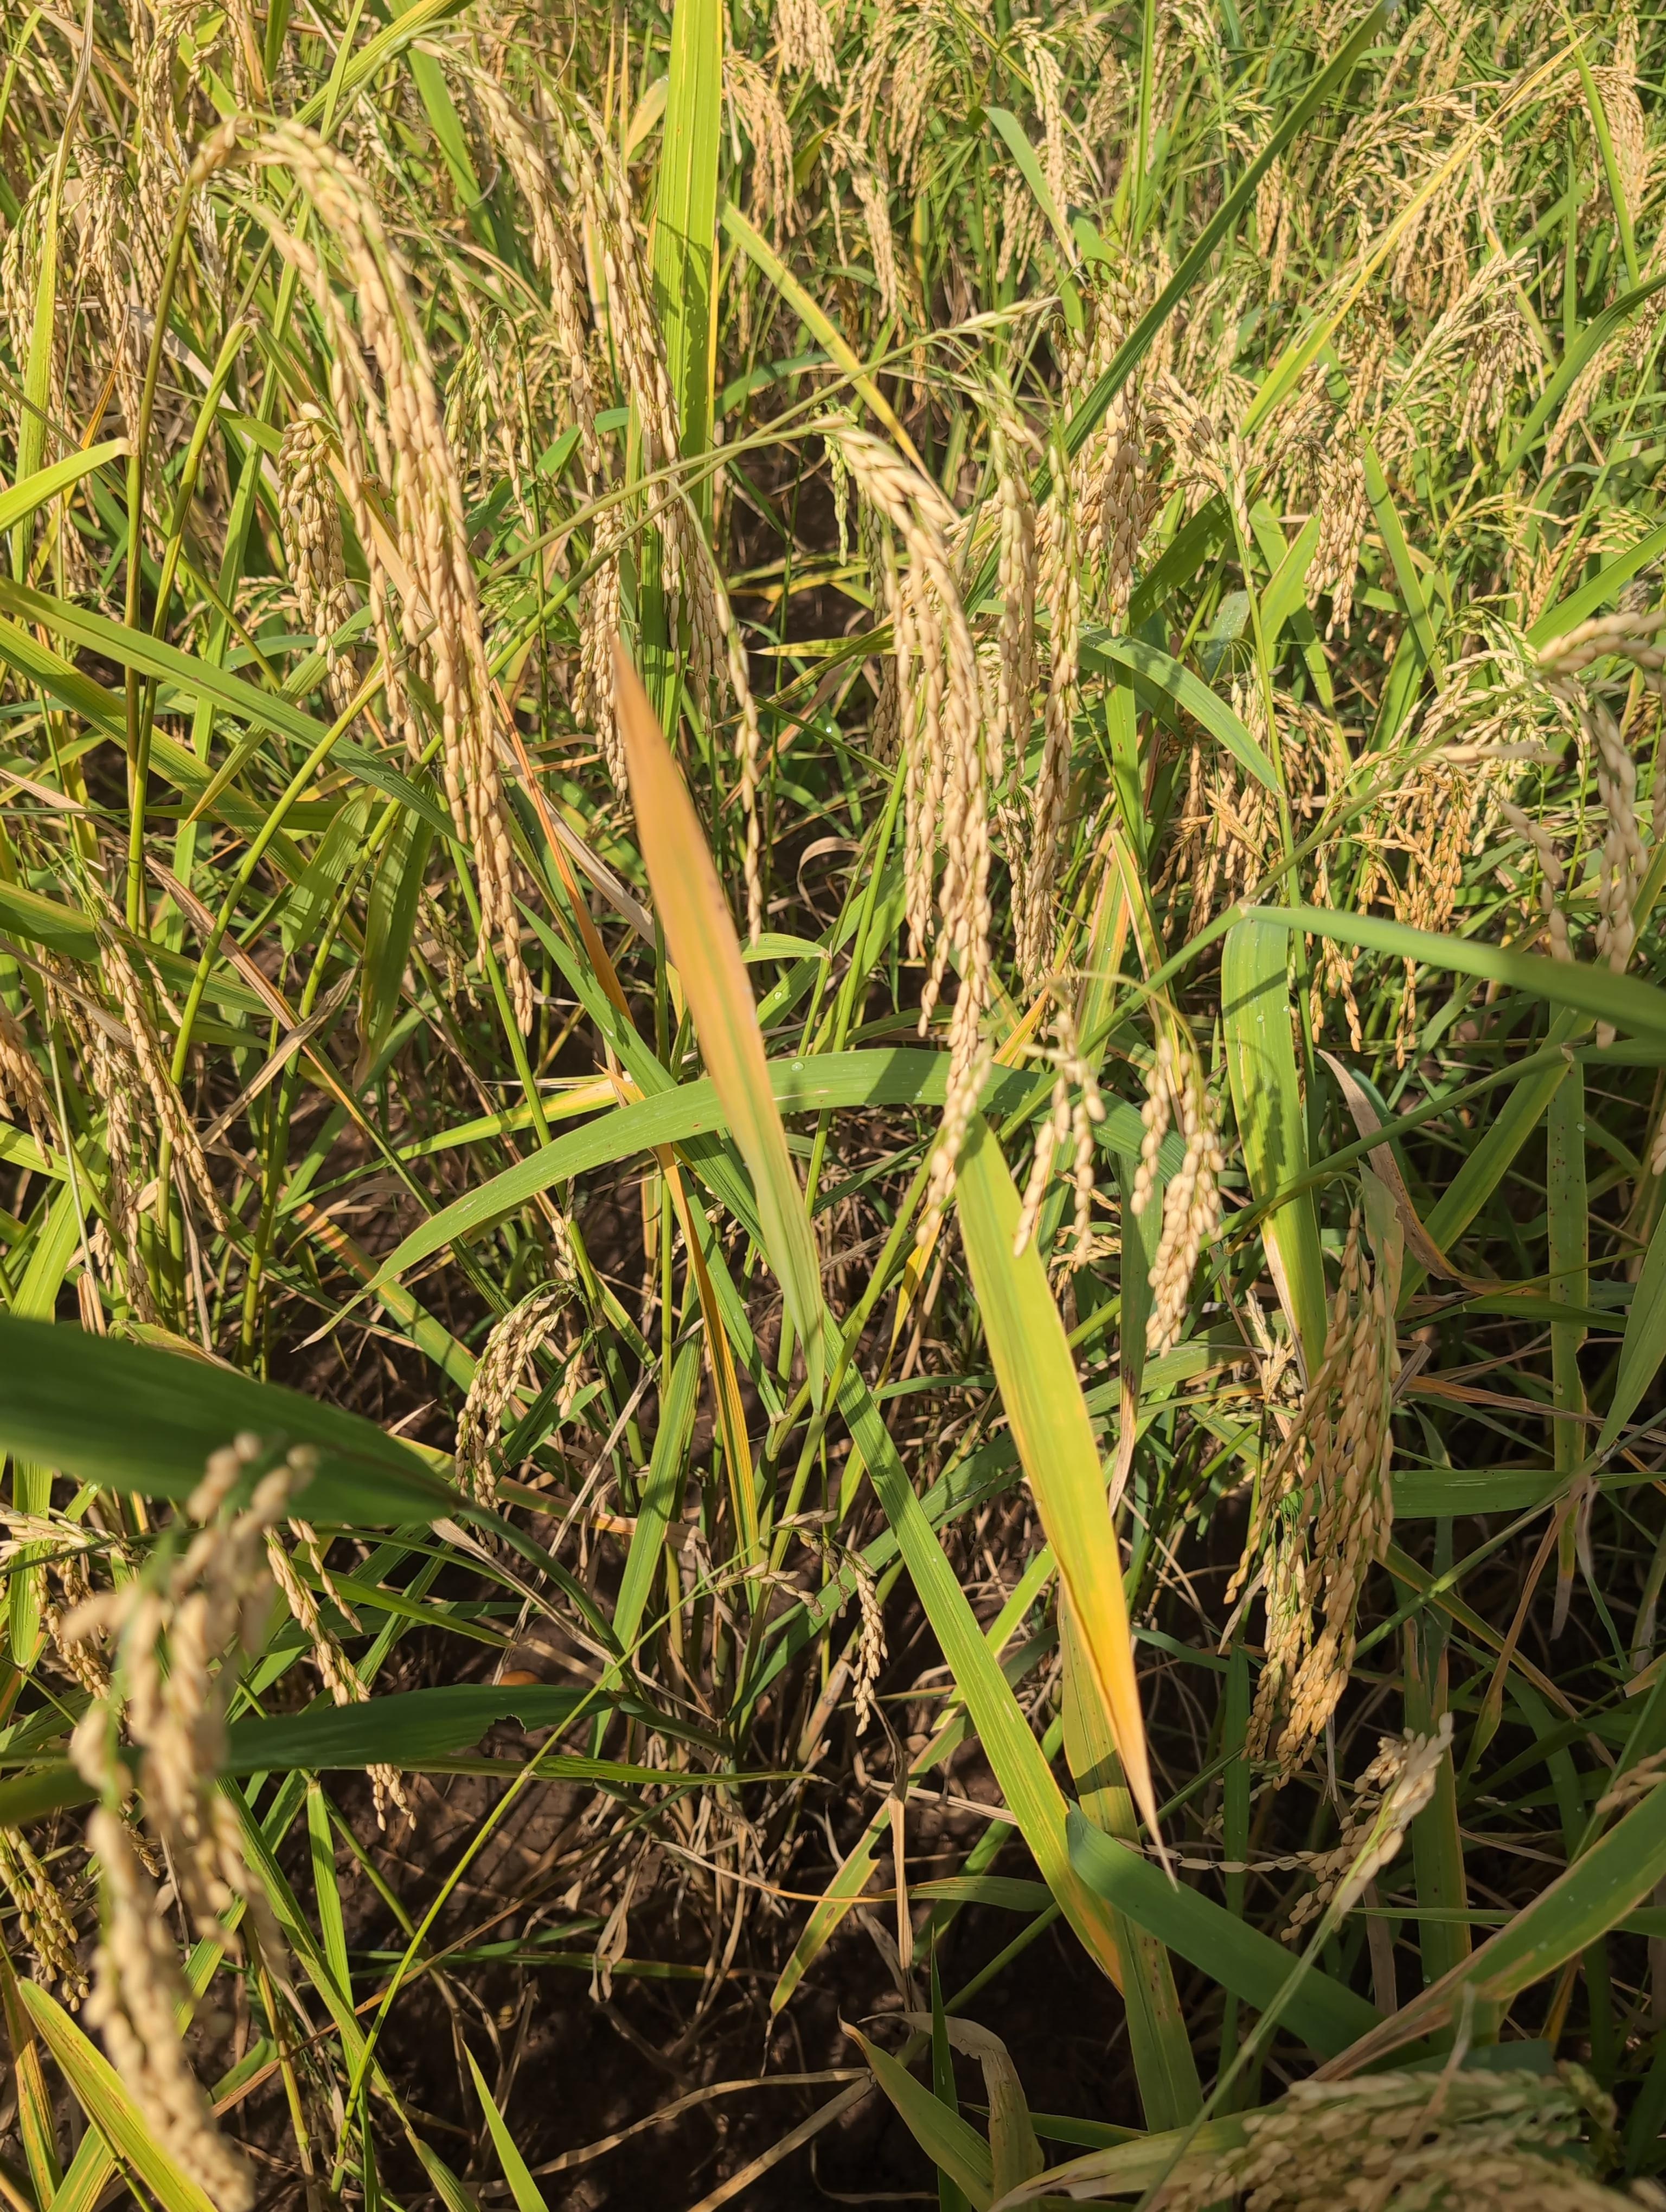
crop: rice
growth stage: ripening
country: Côte d'Ivoire
